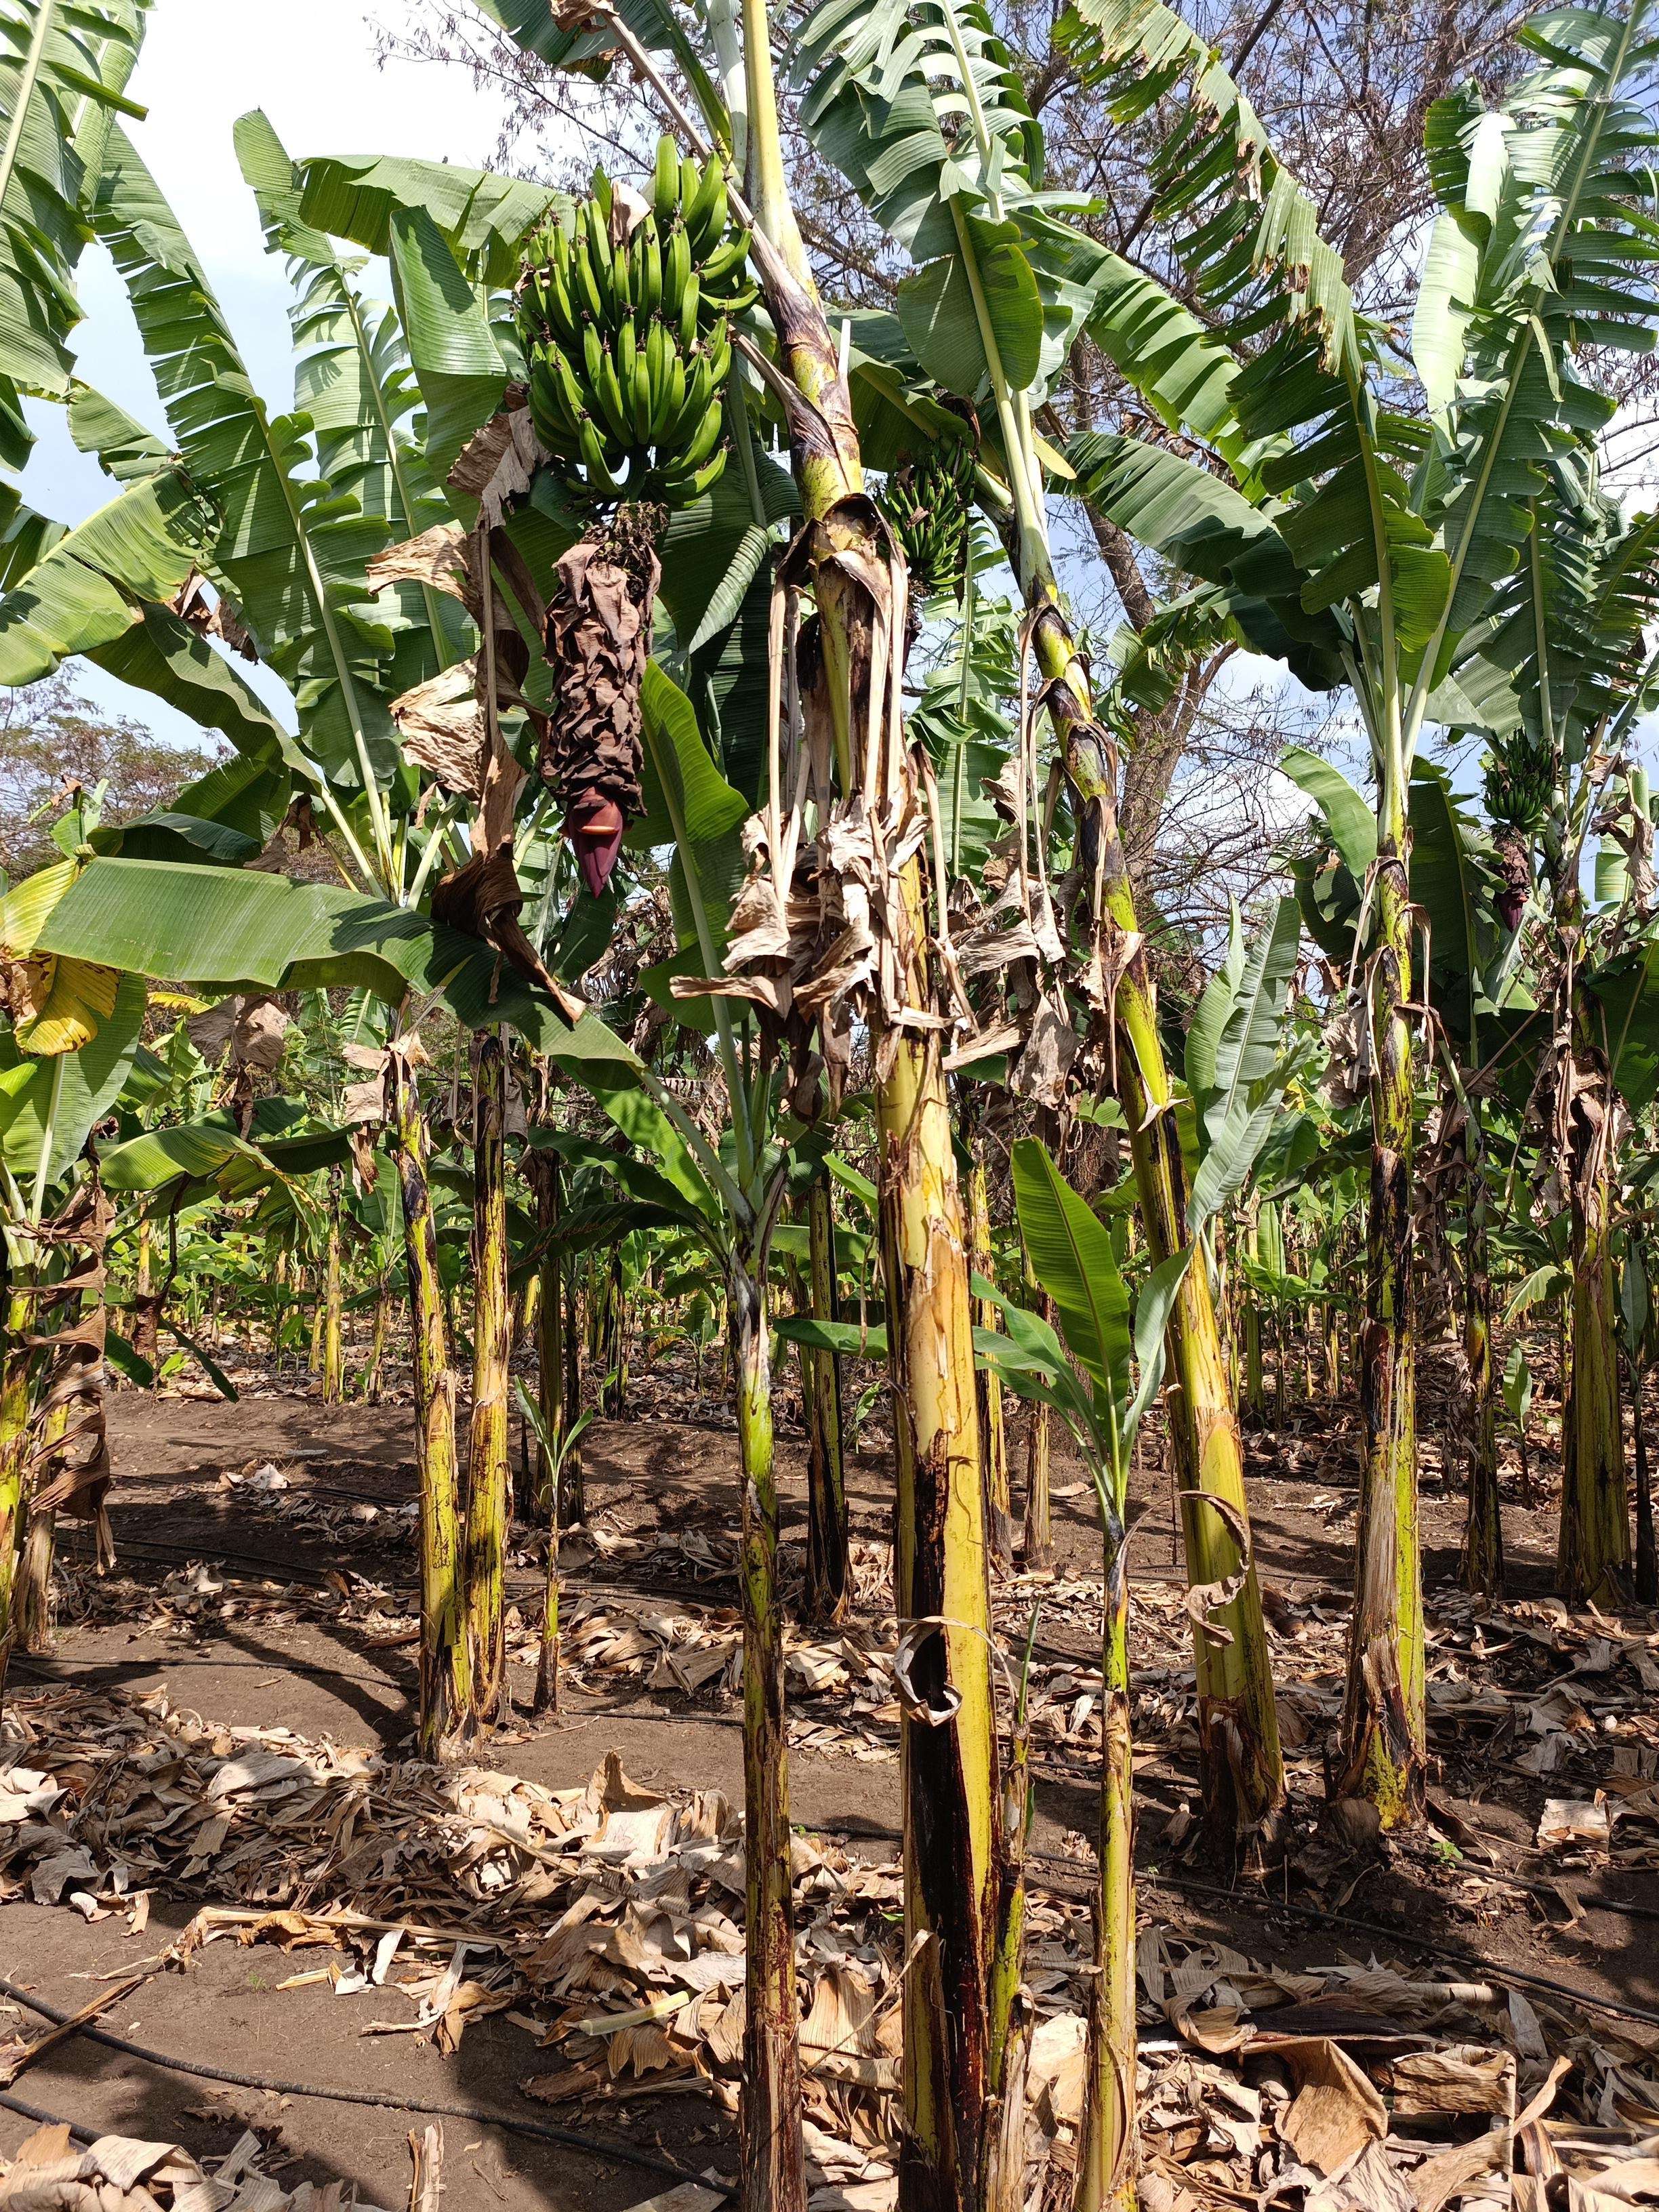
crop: banana
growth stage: development fruit
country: Tanzania
